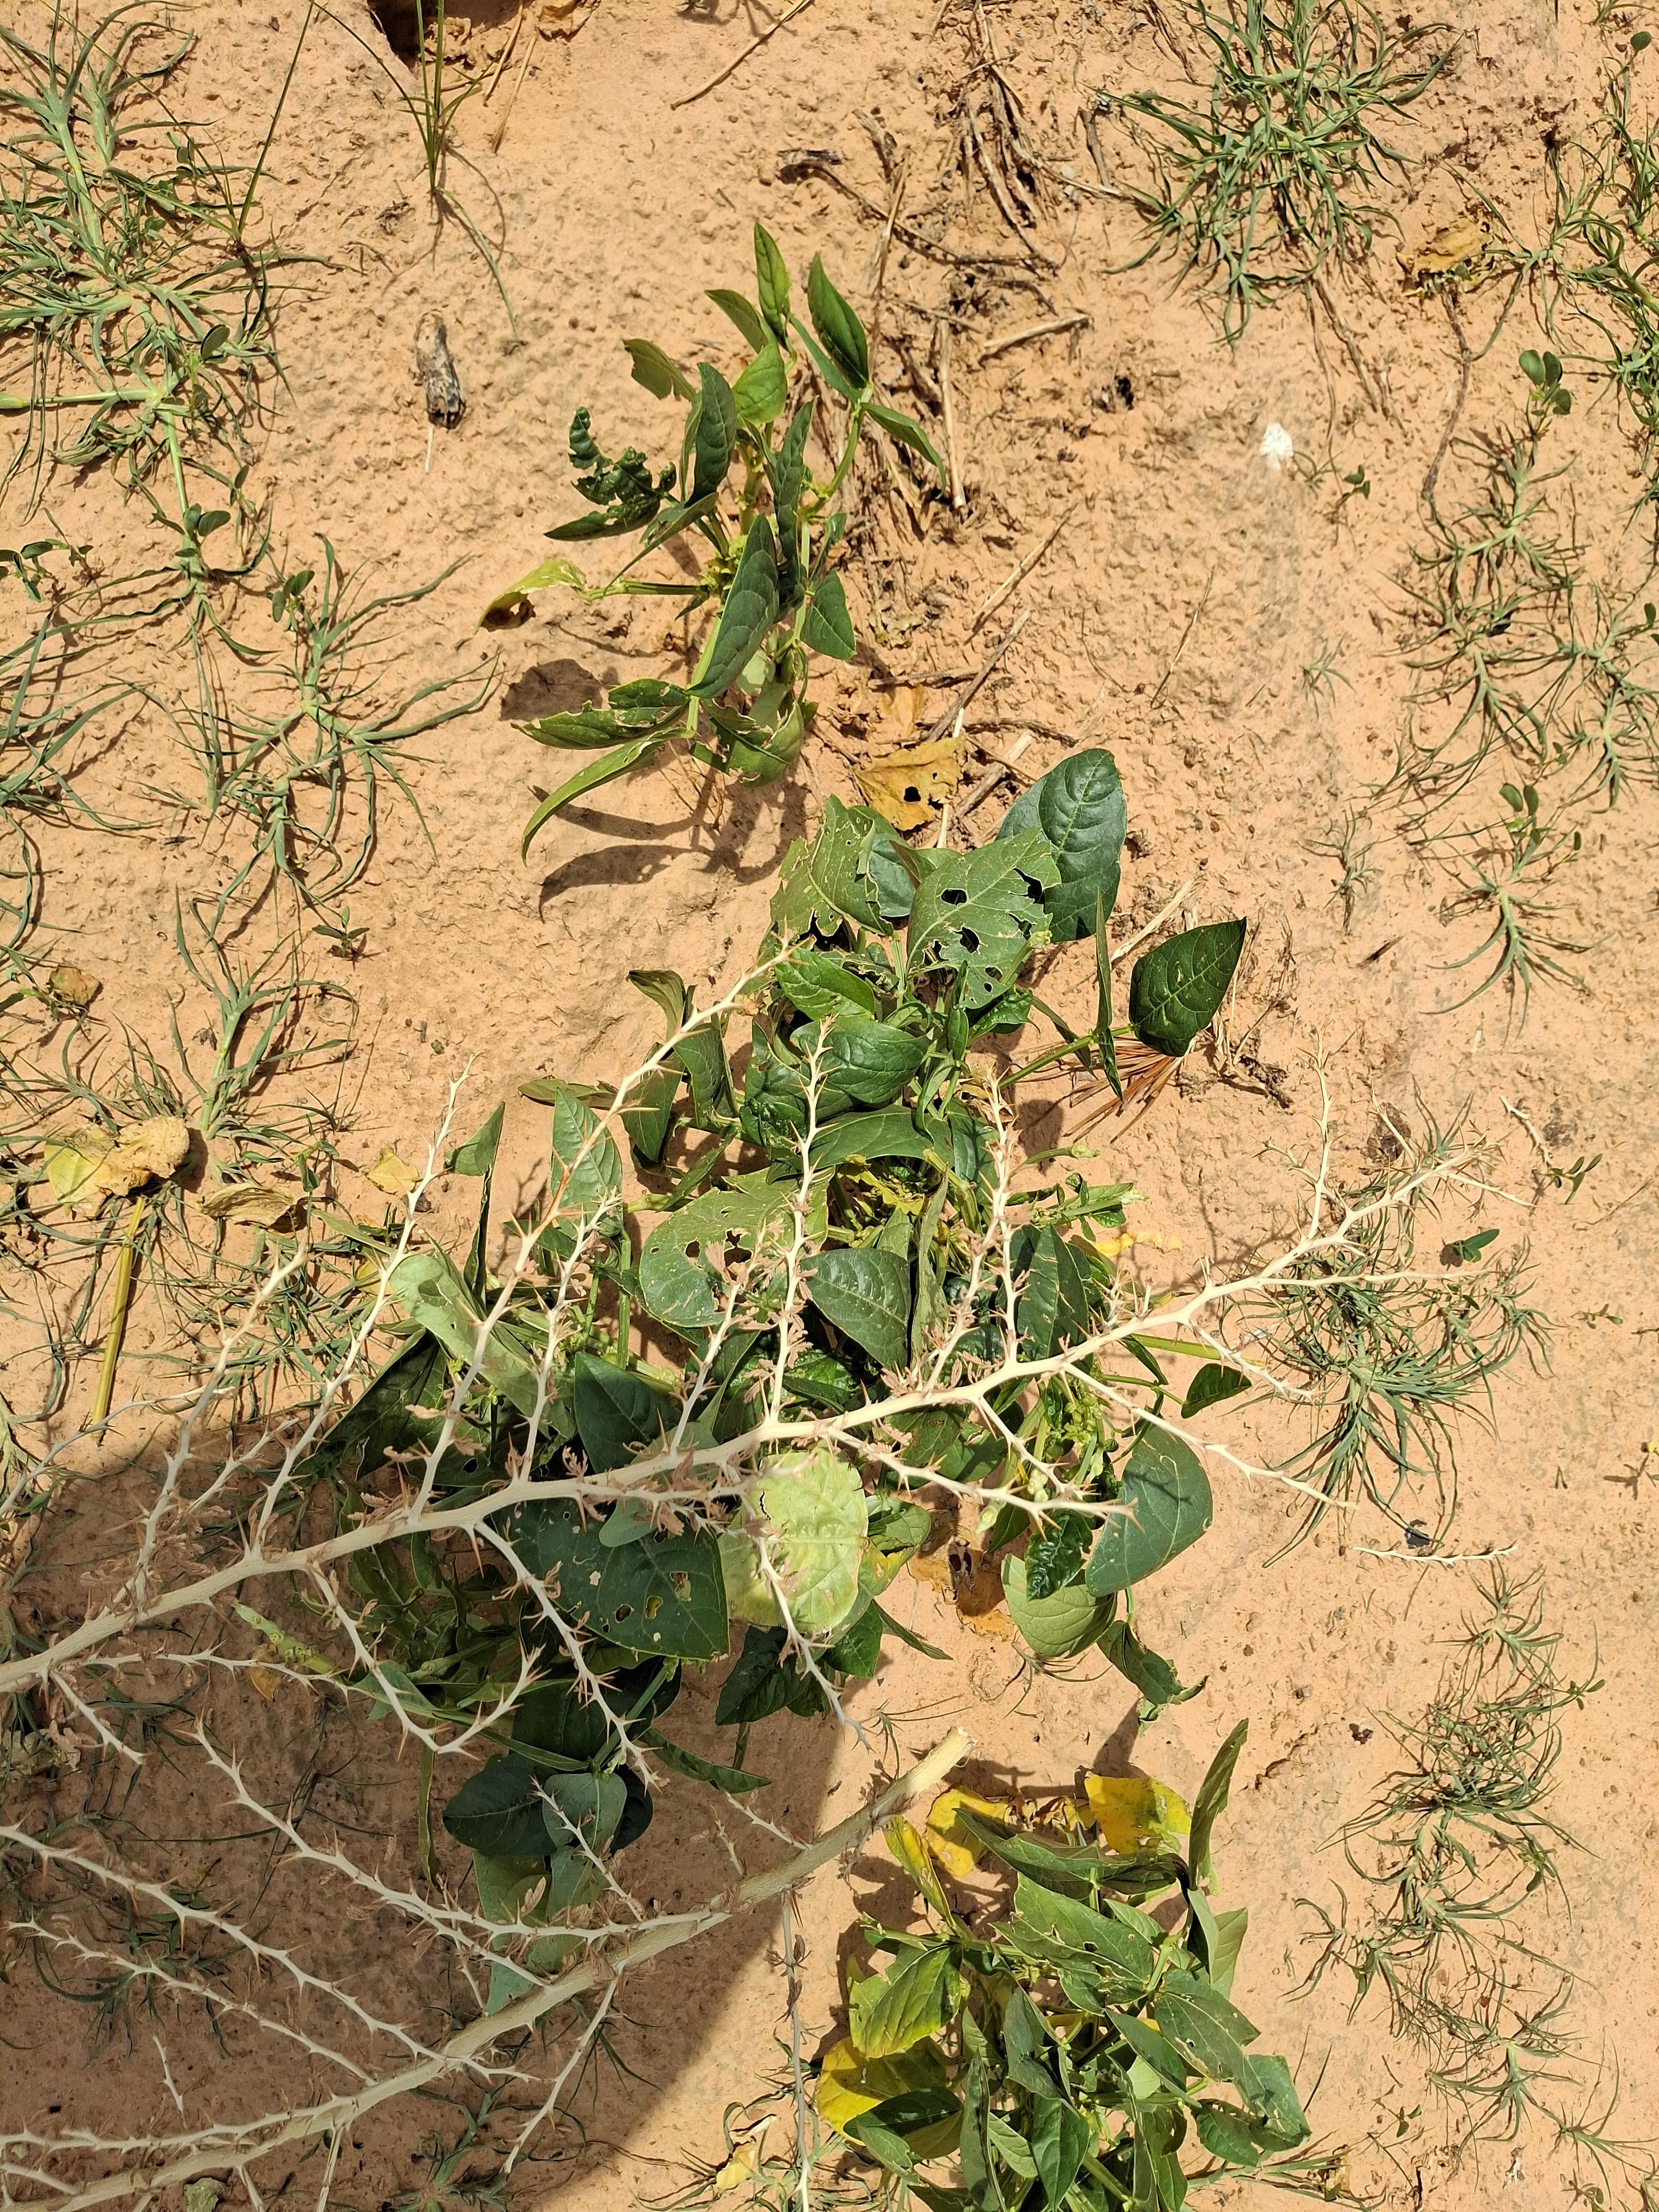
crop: cowpea
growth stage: harvest maturity
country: Nigeria
